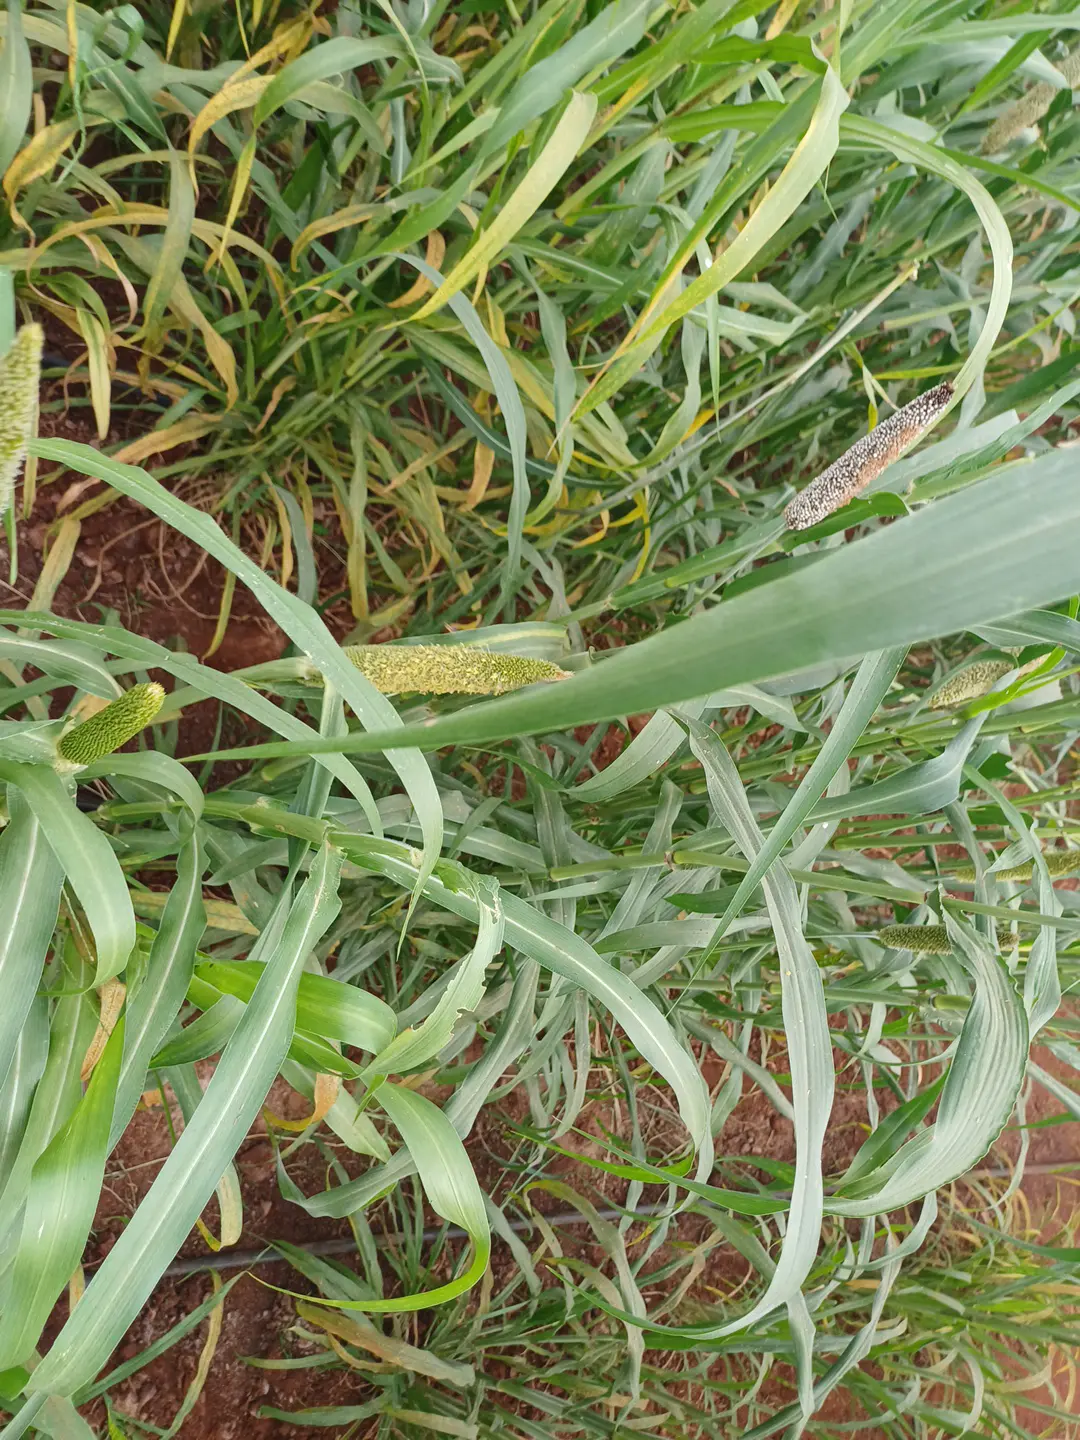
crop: pearl millet
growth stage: filling grain
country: Kenya
